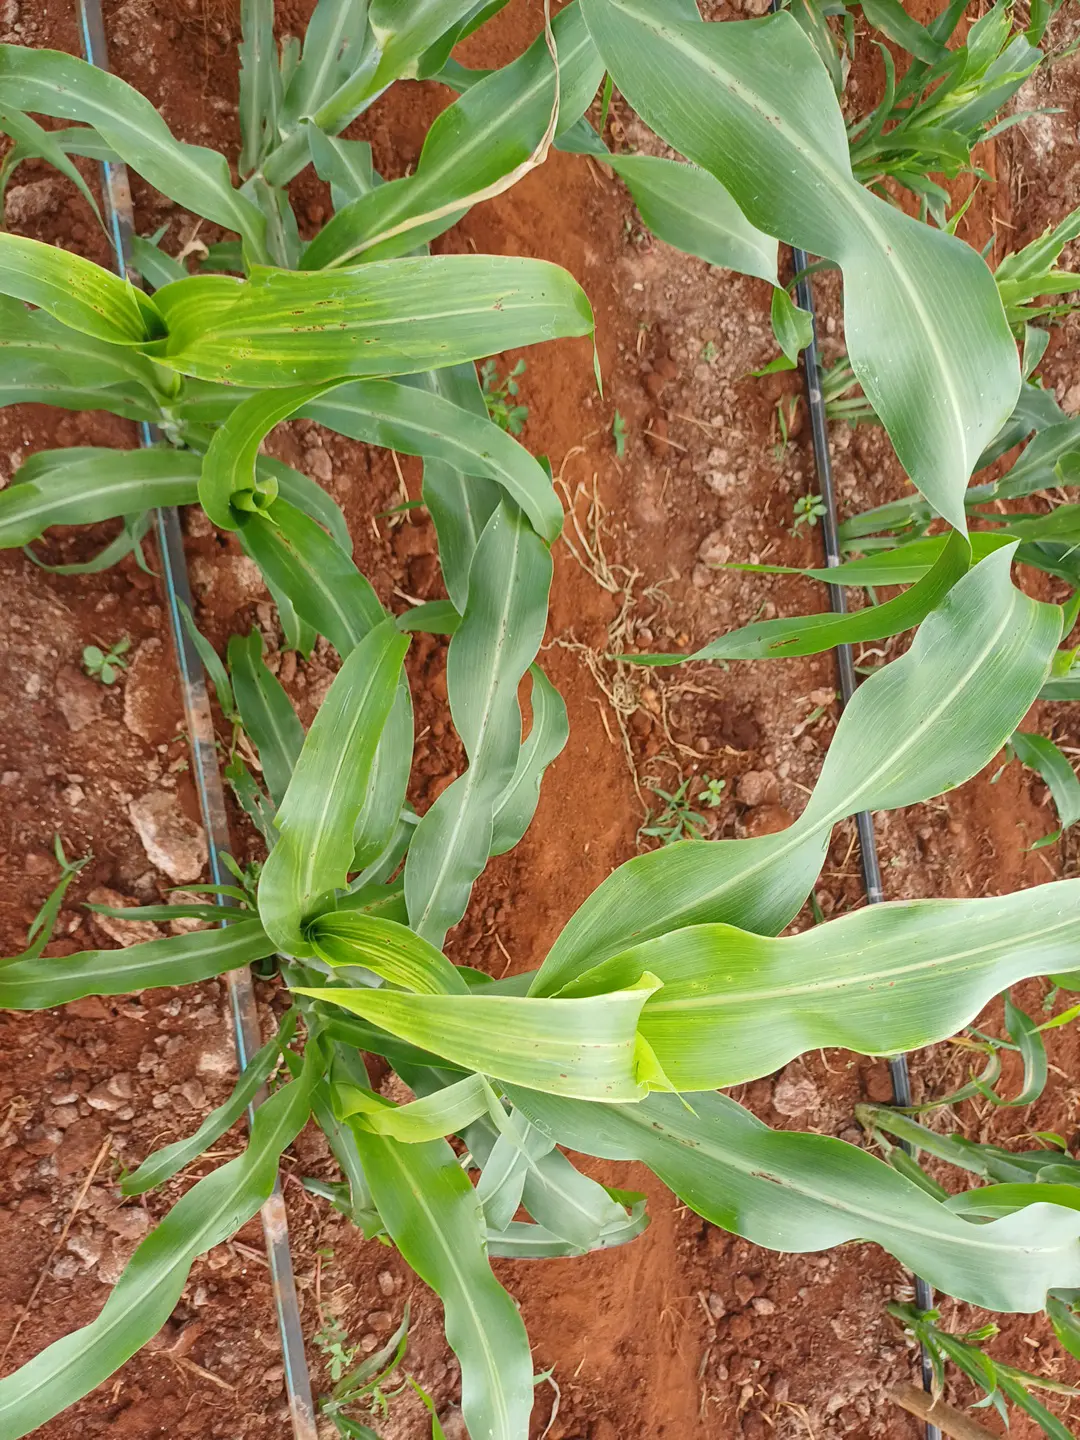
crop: sorghum
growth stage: elongation stem
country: Kenya
